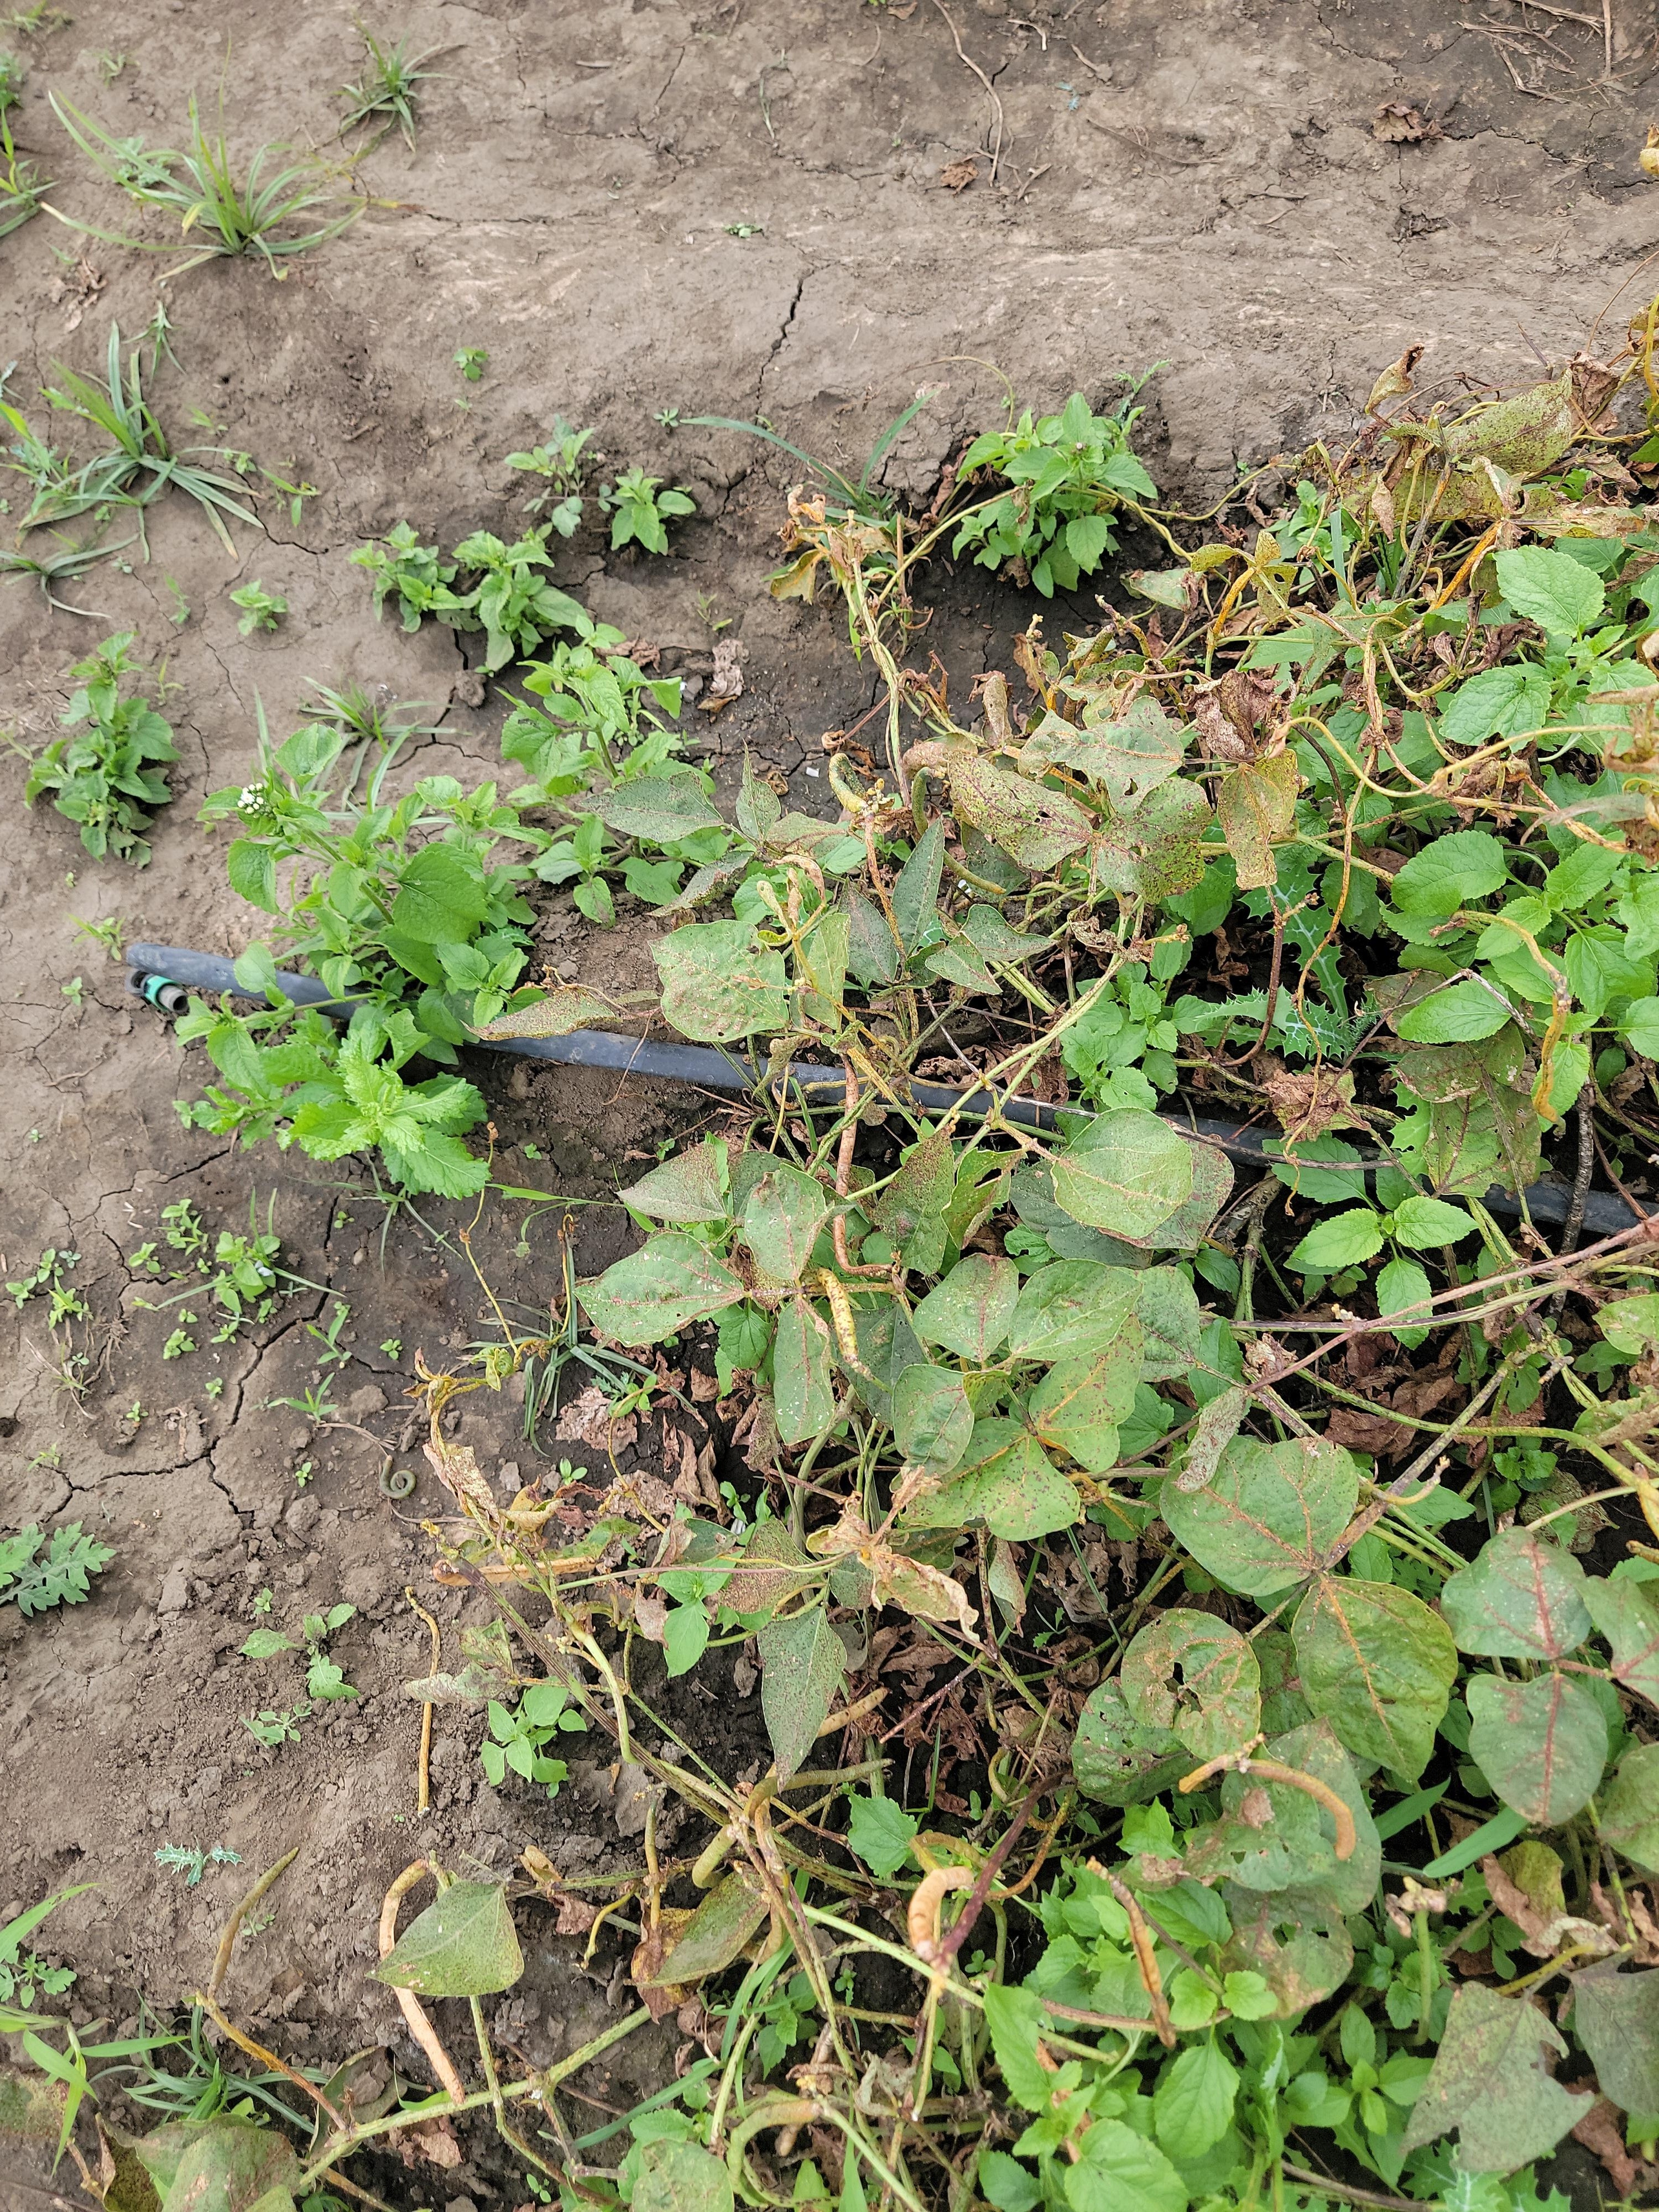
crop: cowpea
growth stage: development pod
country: Tanzania
